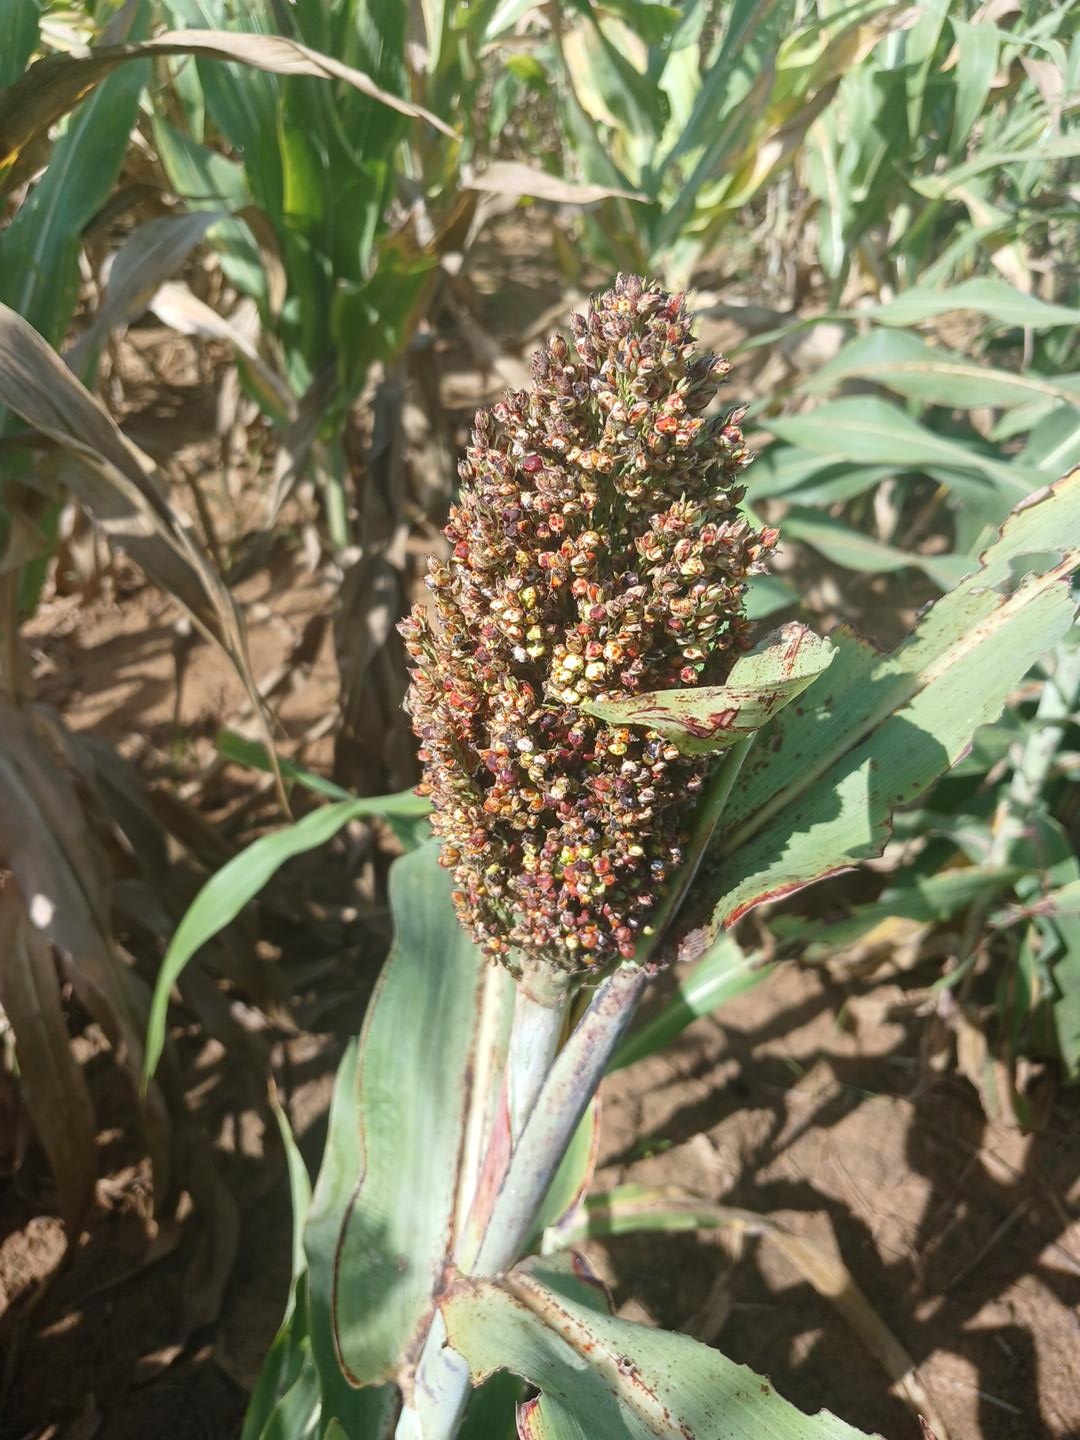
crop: sorghum
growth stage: filling grain
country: Senegal
